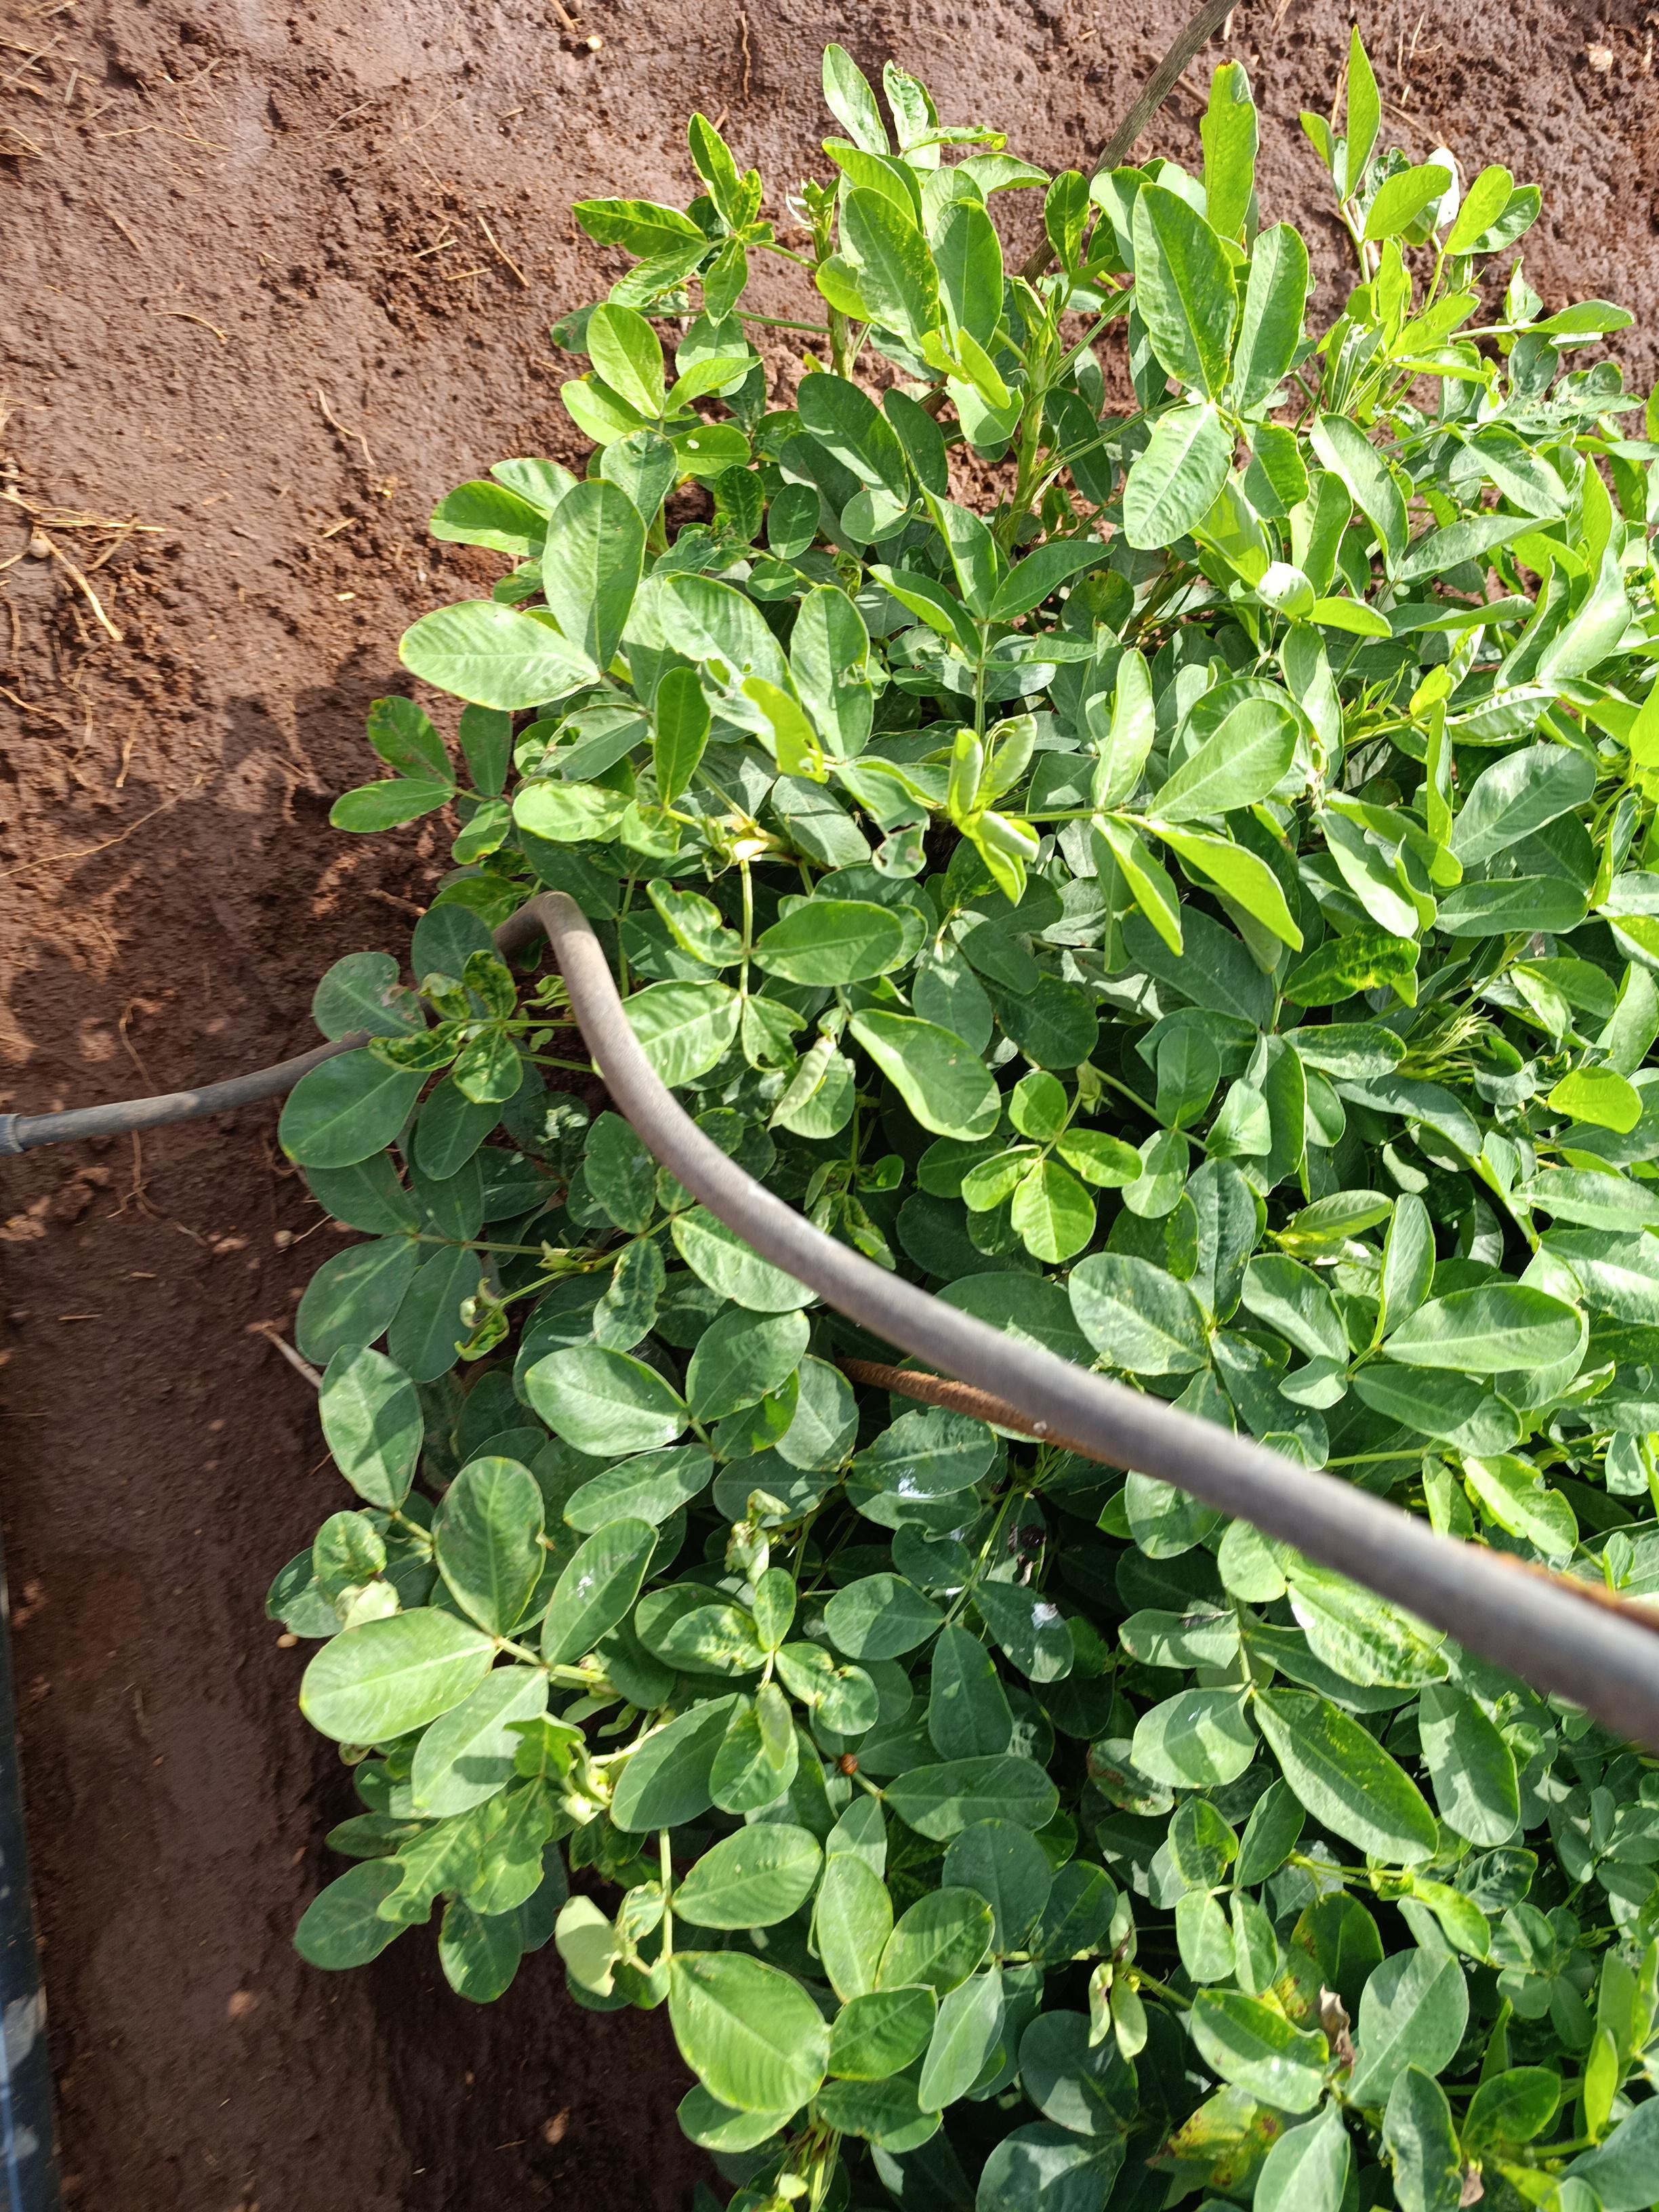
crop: groundnut
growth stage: pegging
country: Kenya
